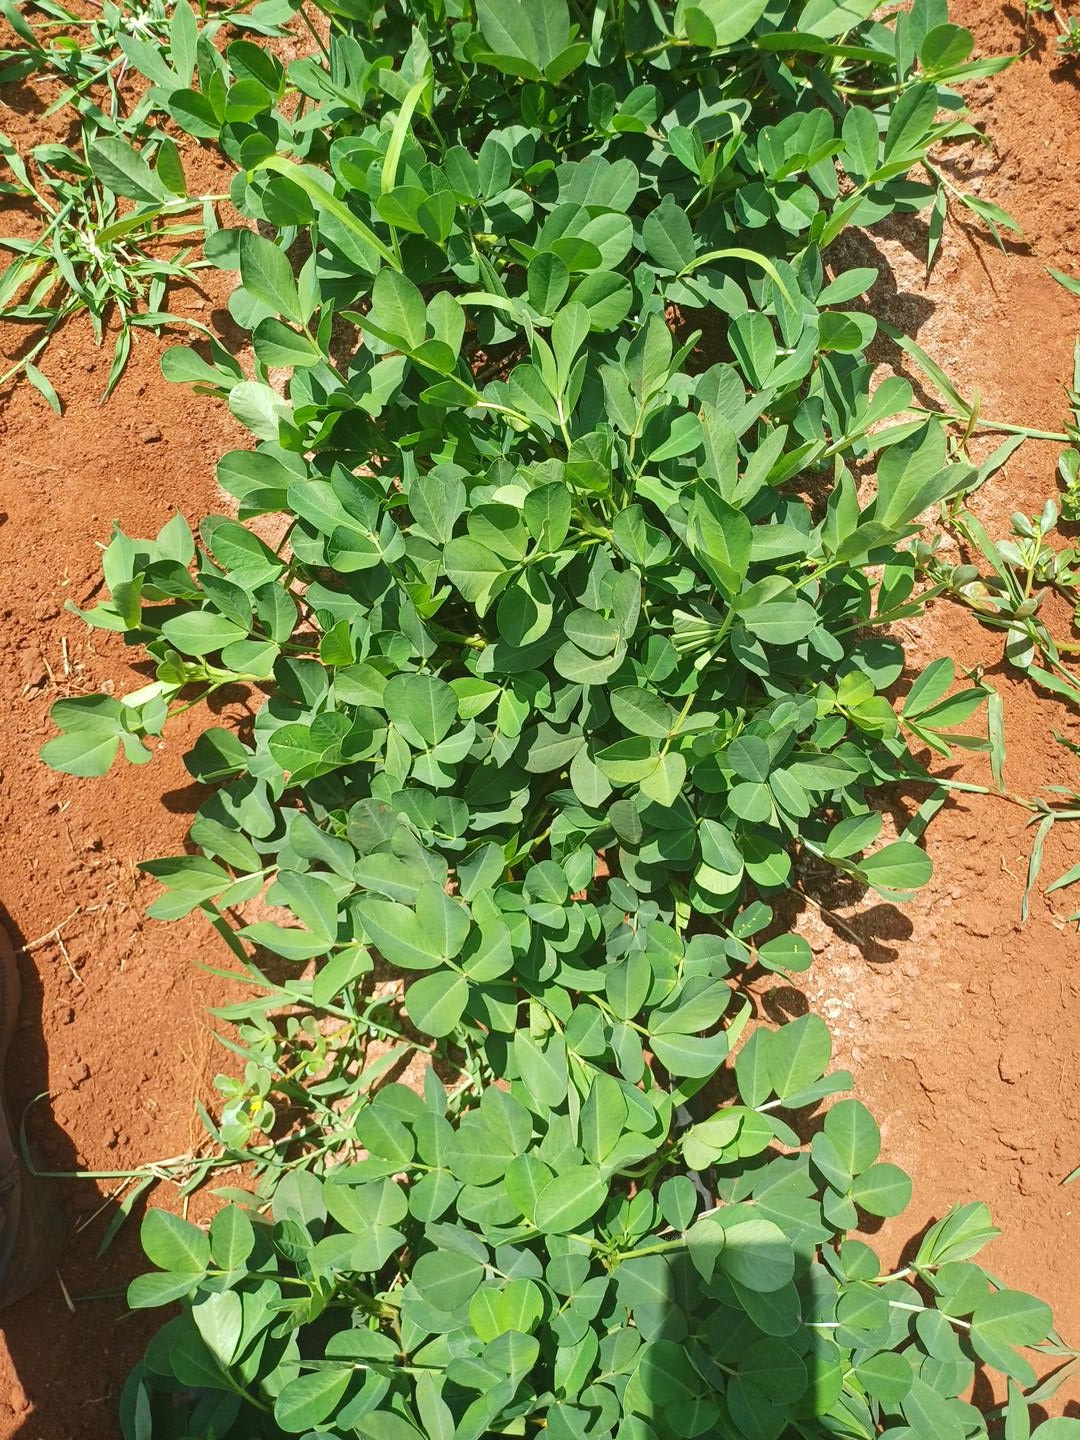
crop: groundnut
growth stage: flowering
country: Kenya
